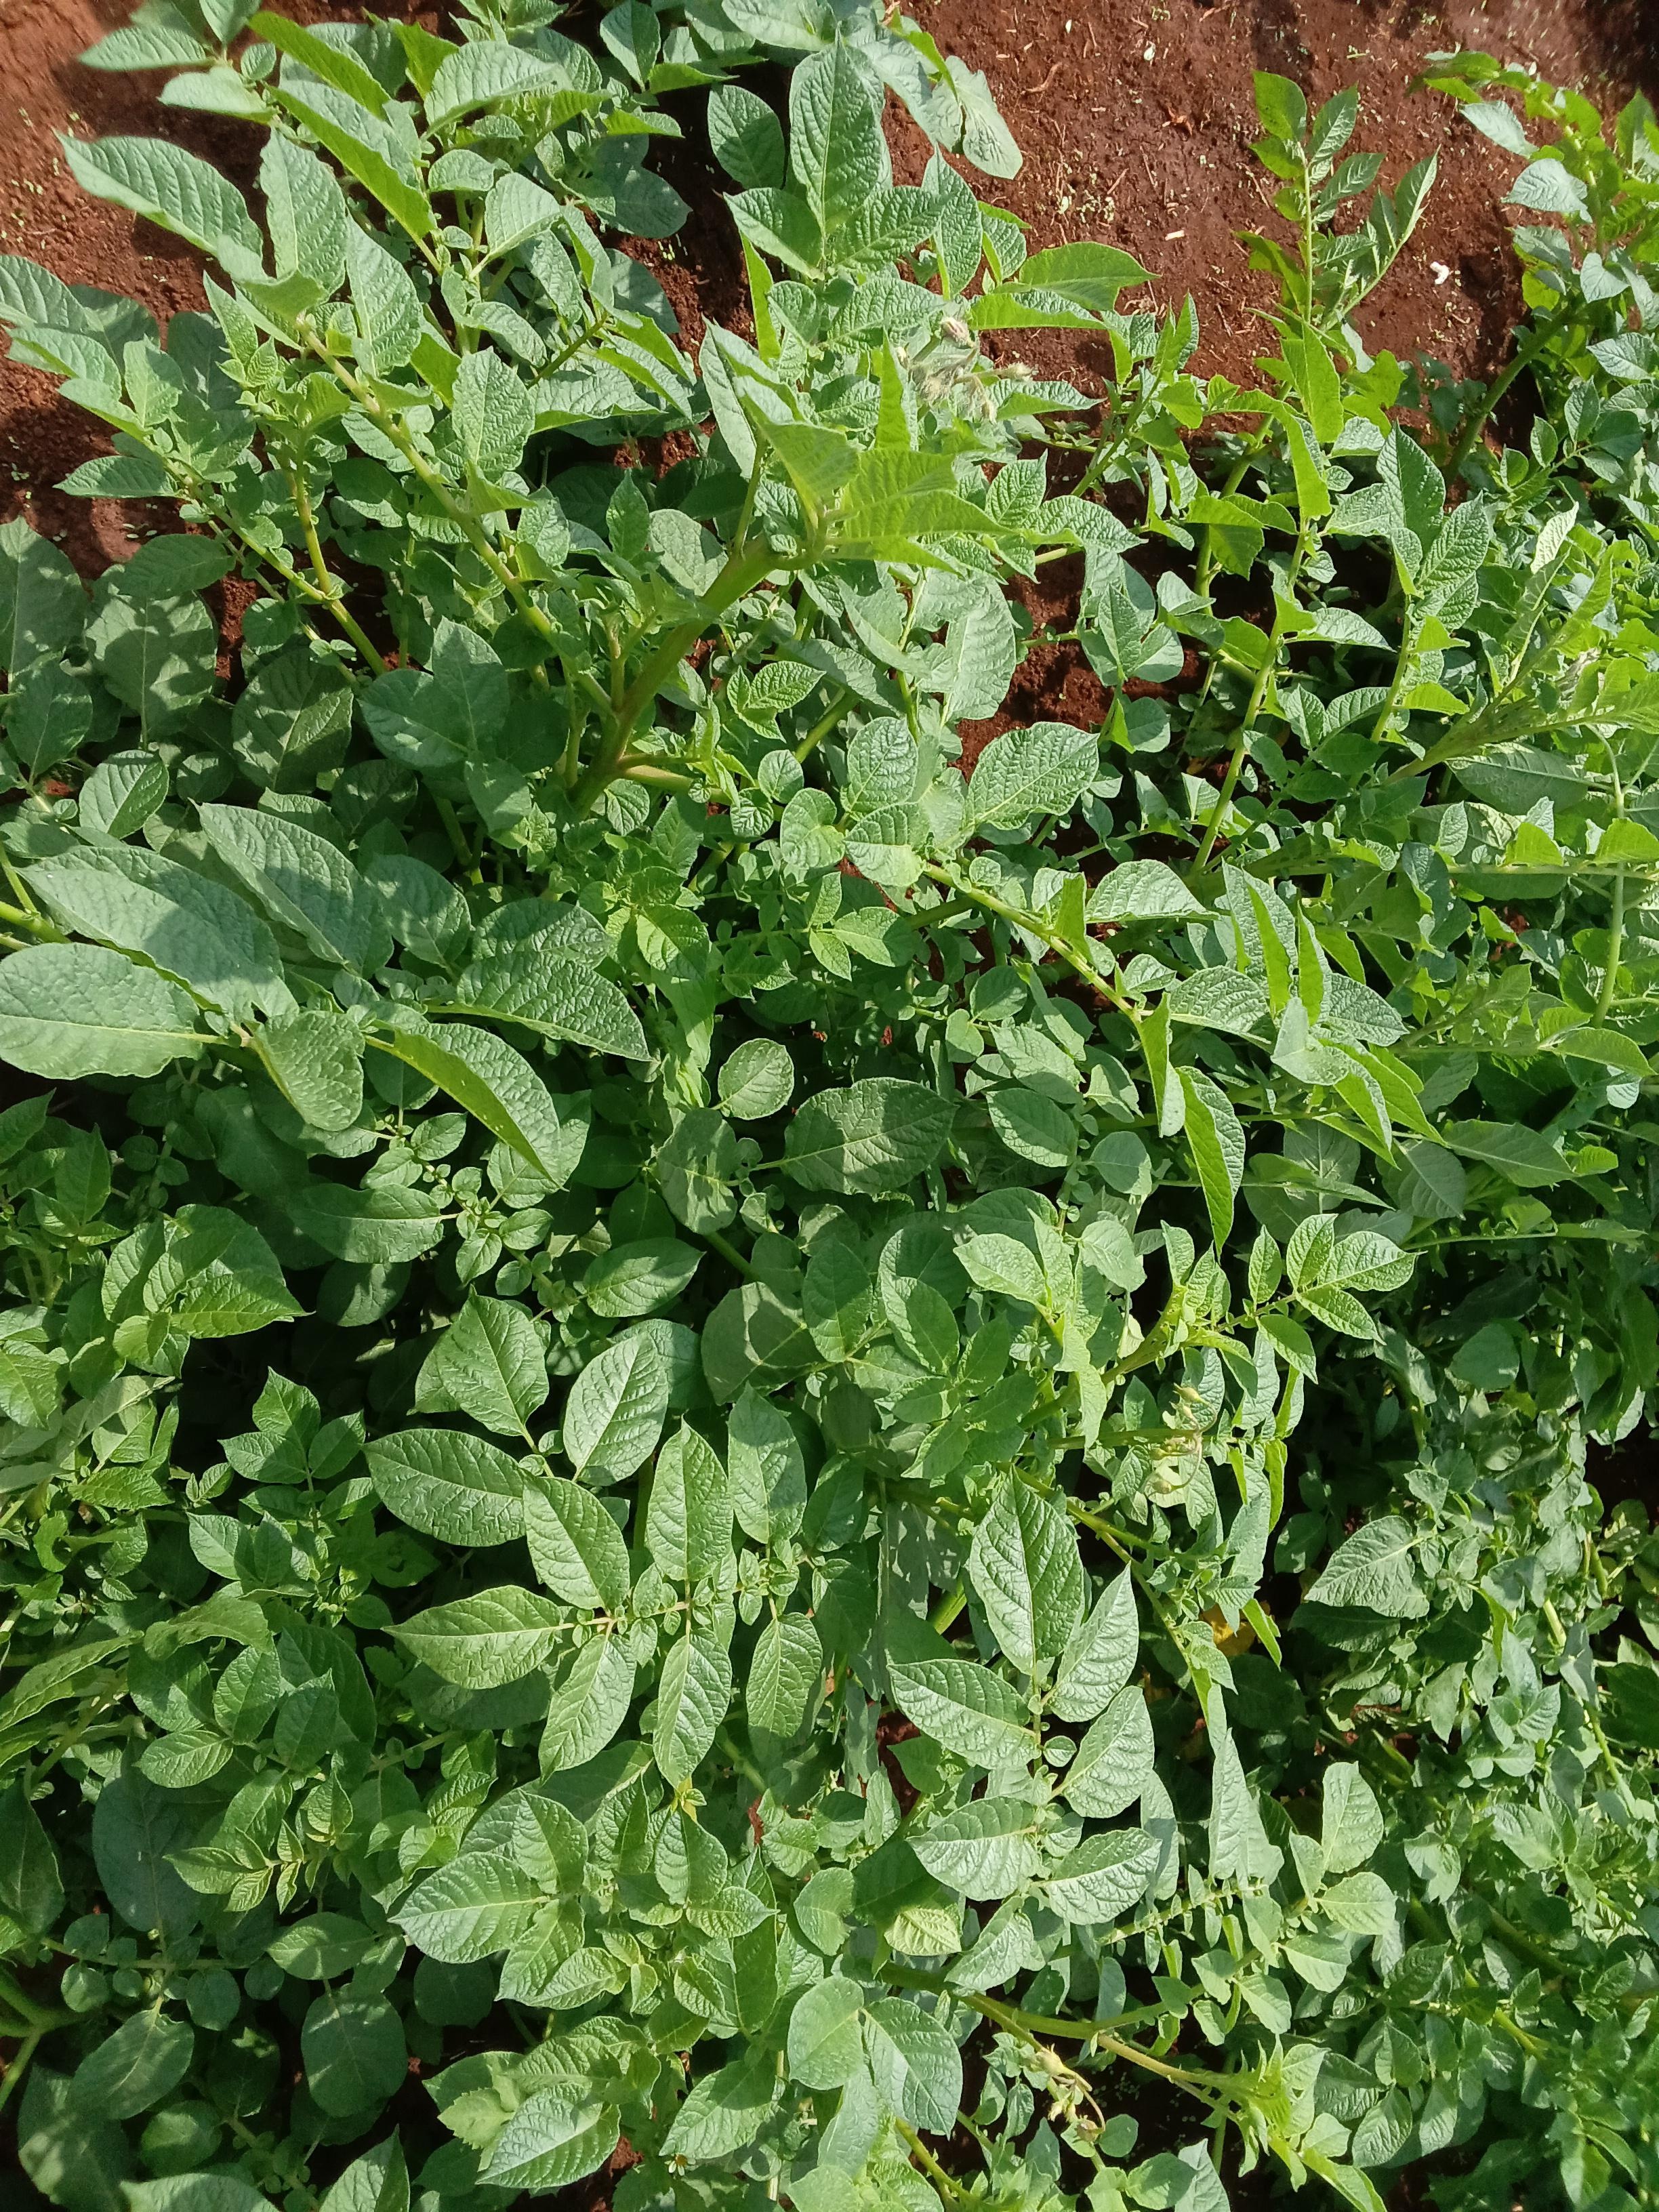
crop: potato
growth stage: flowering
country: Kenya
